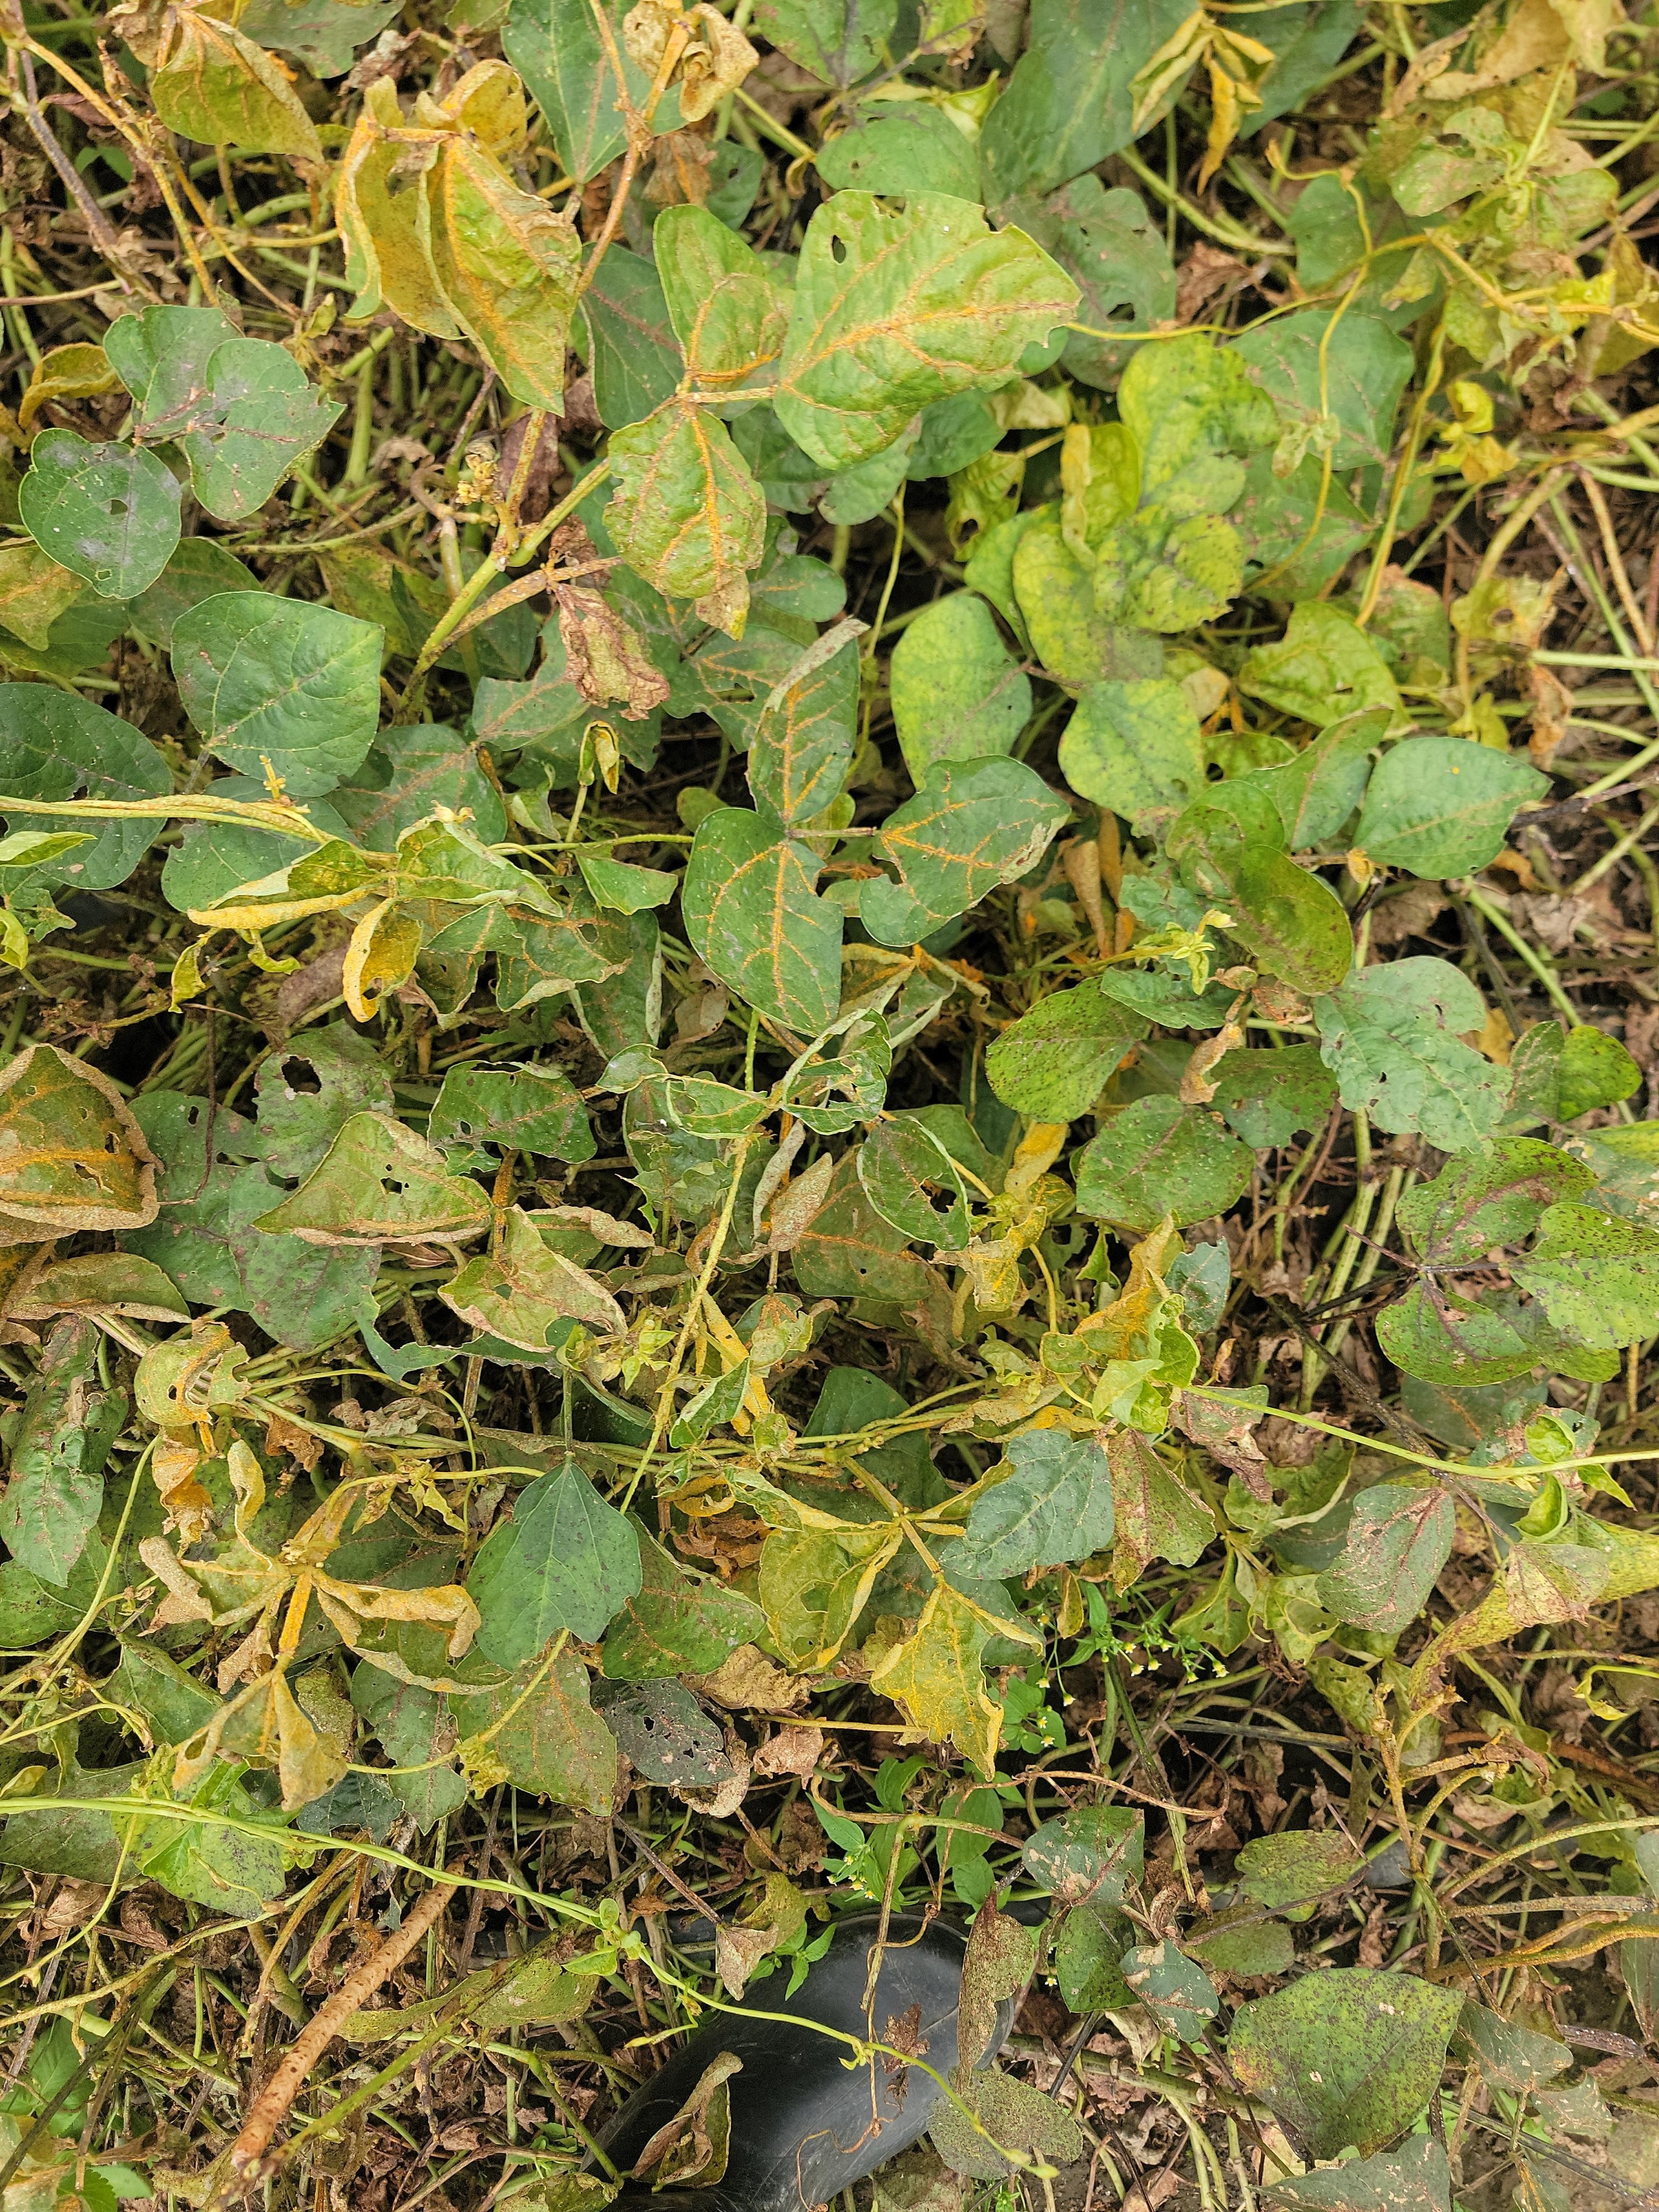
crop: cowpea
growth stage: development pod
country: Tanzania
